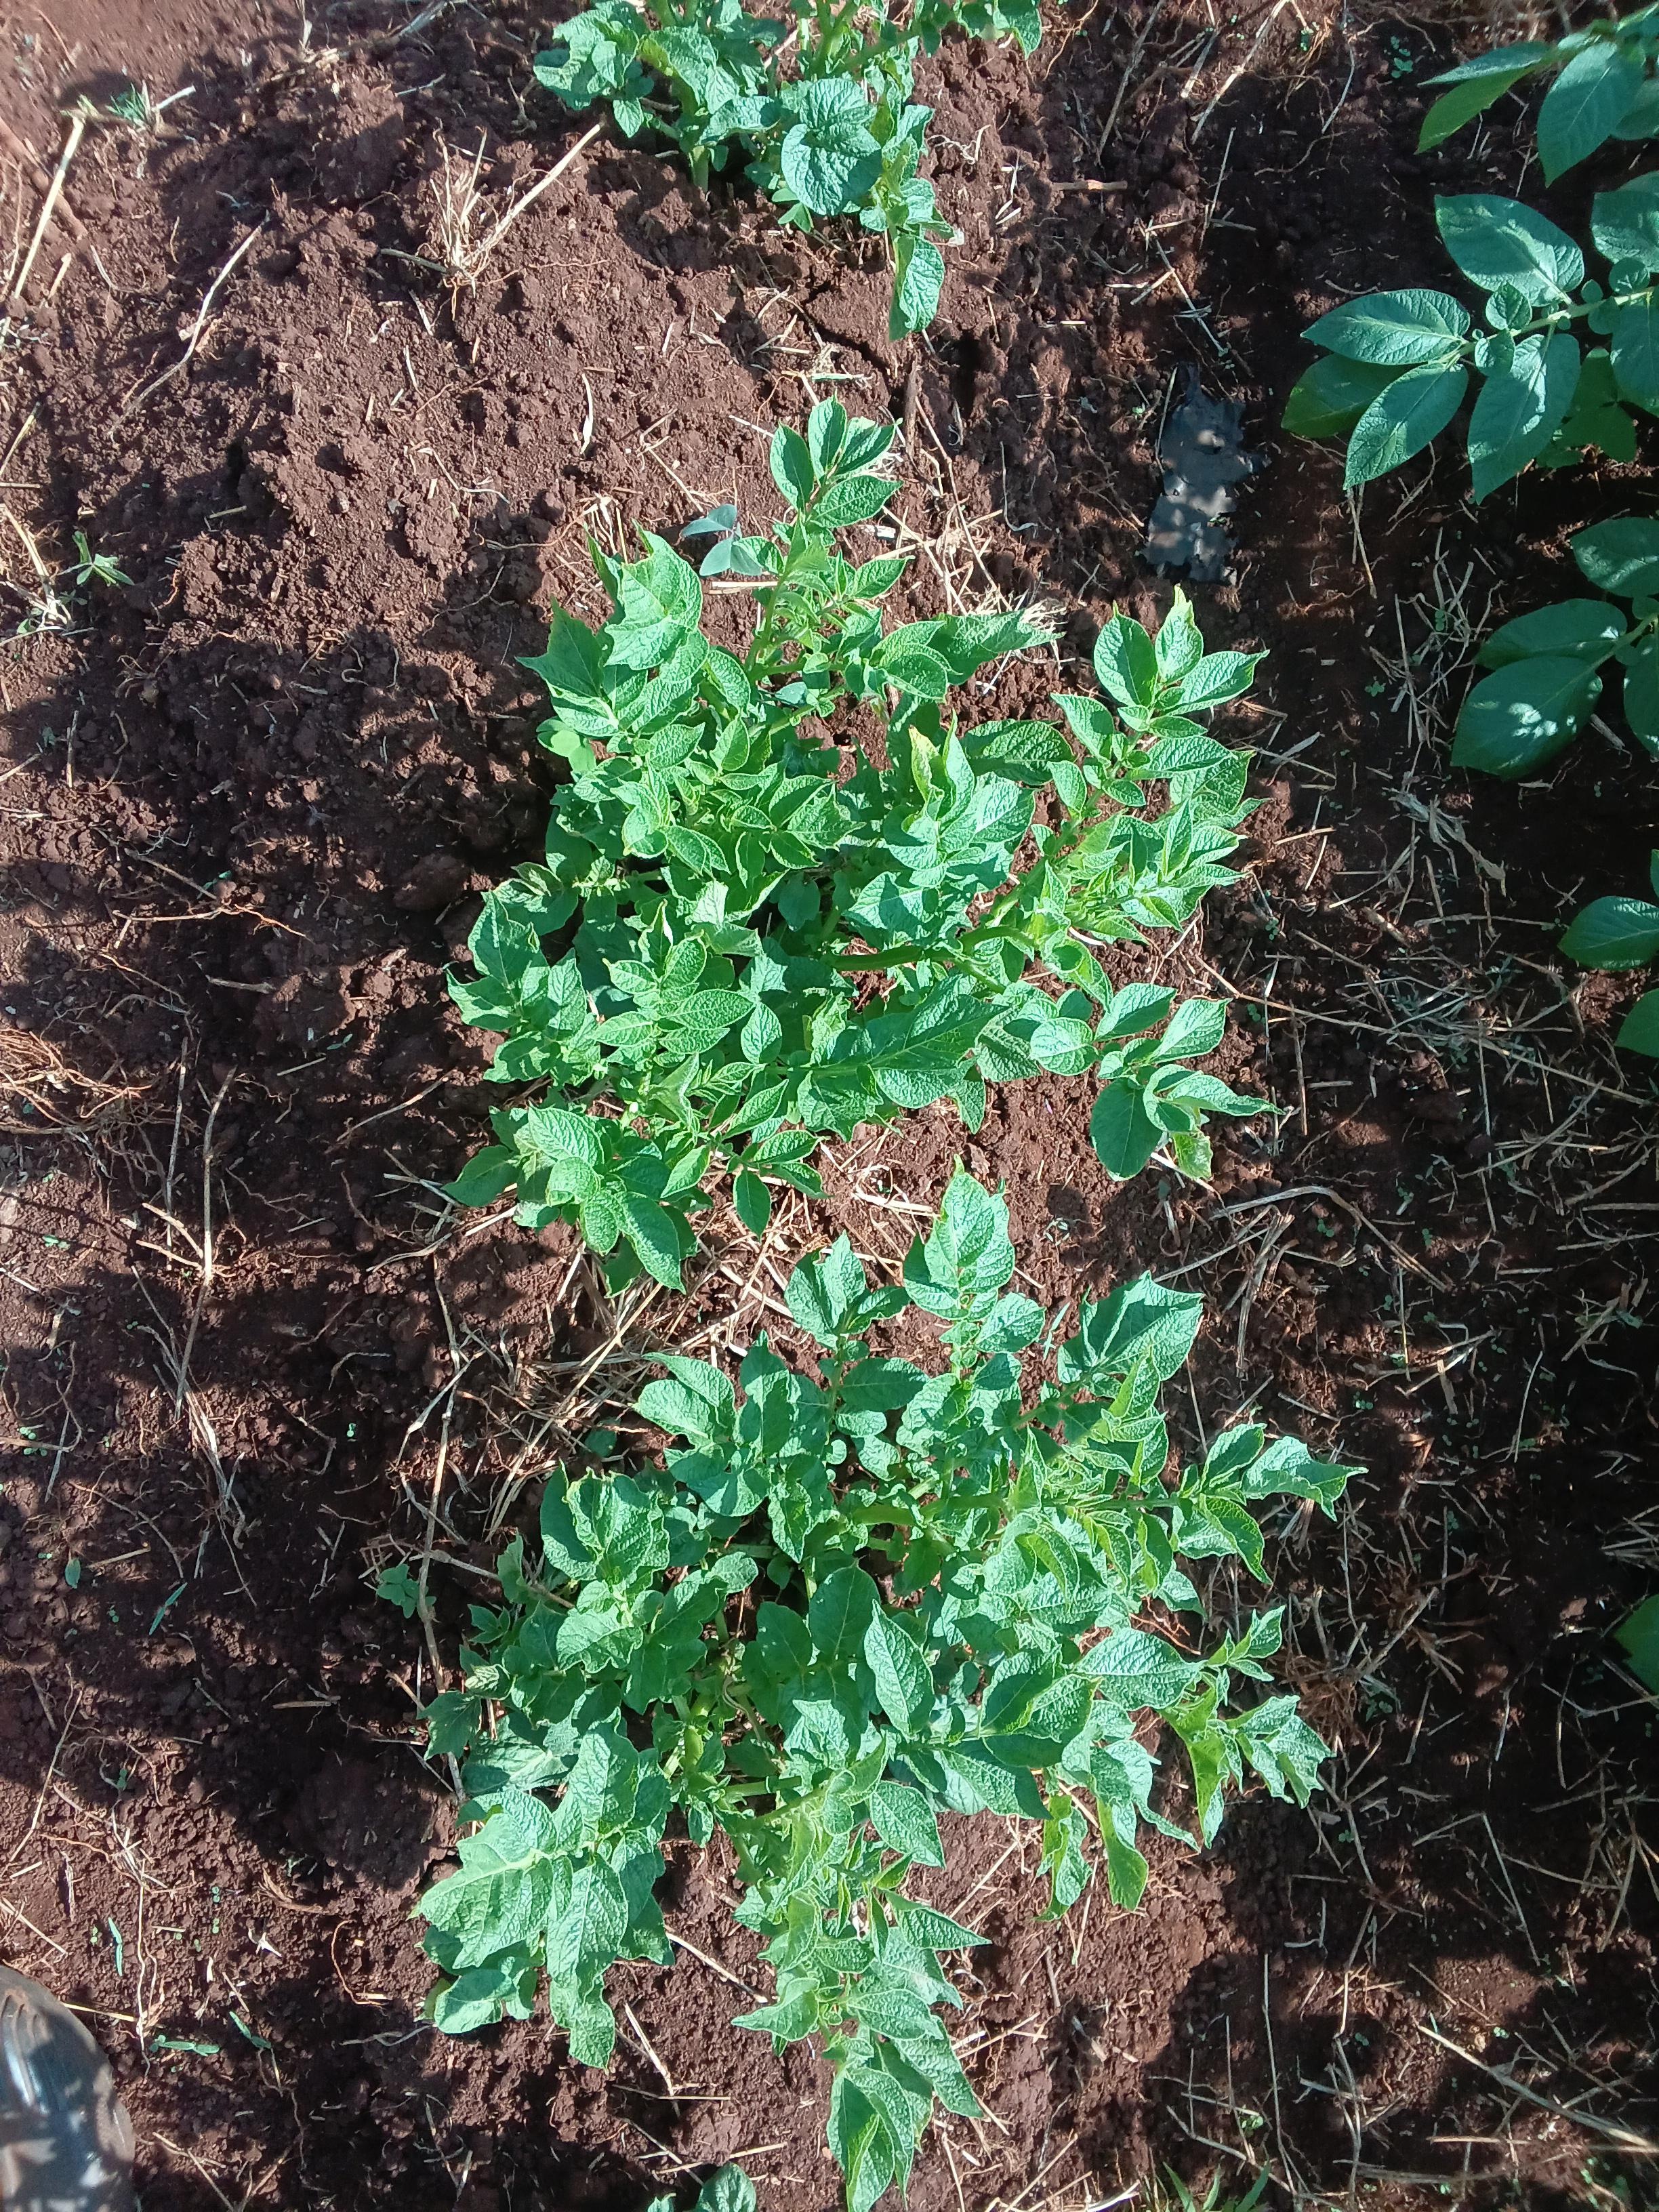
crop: potato
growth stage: vegetative
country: Kenya
